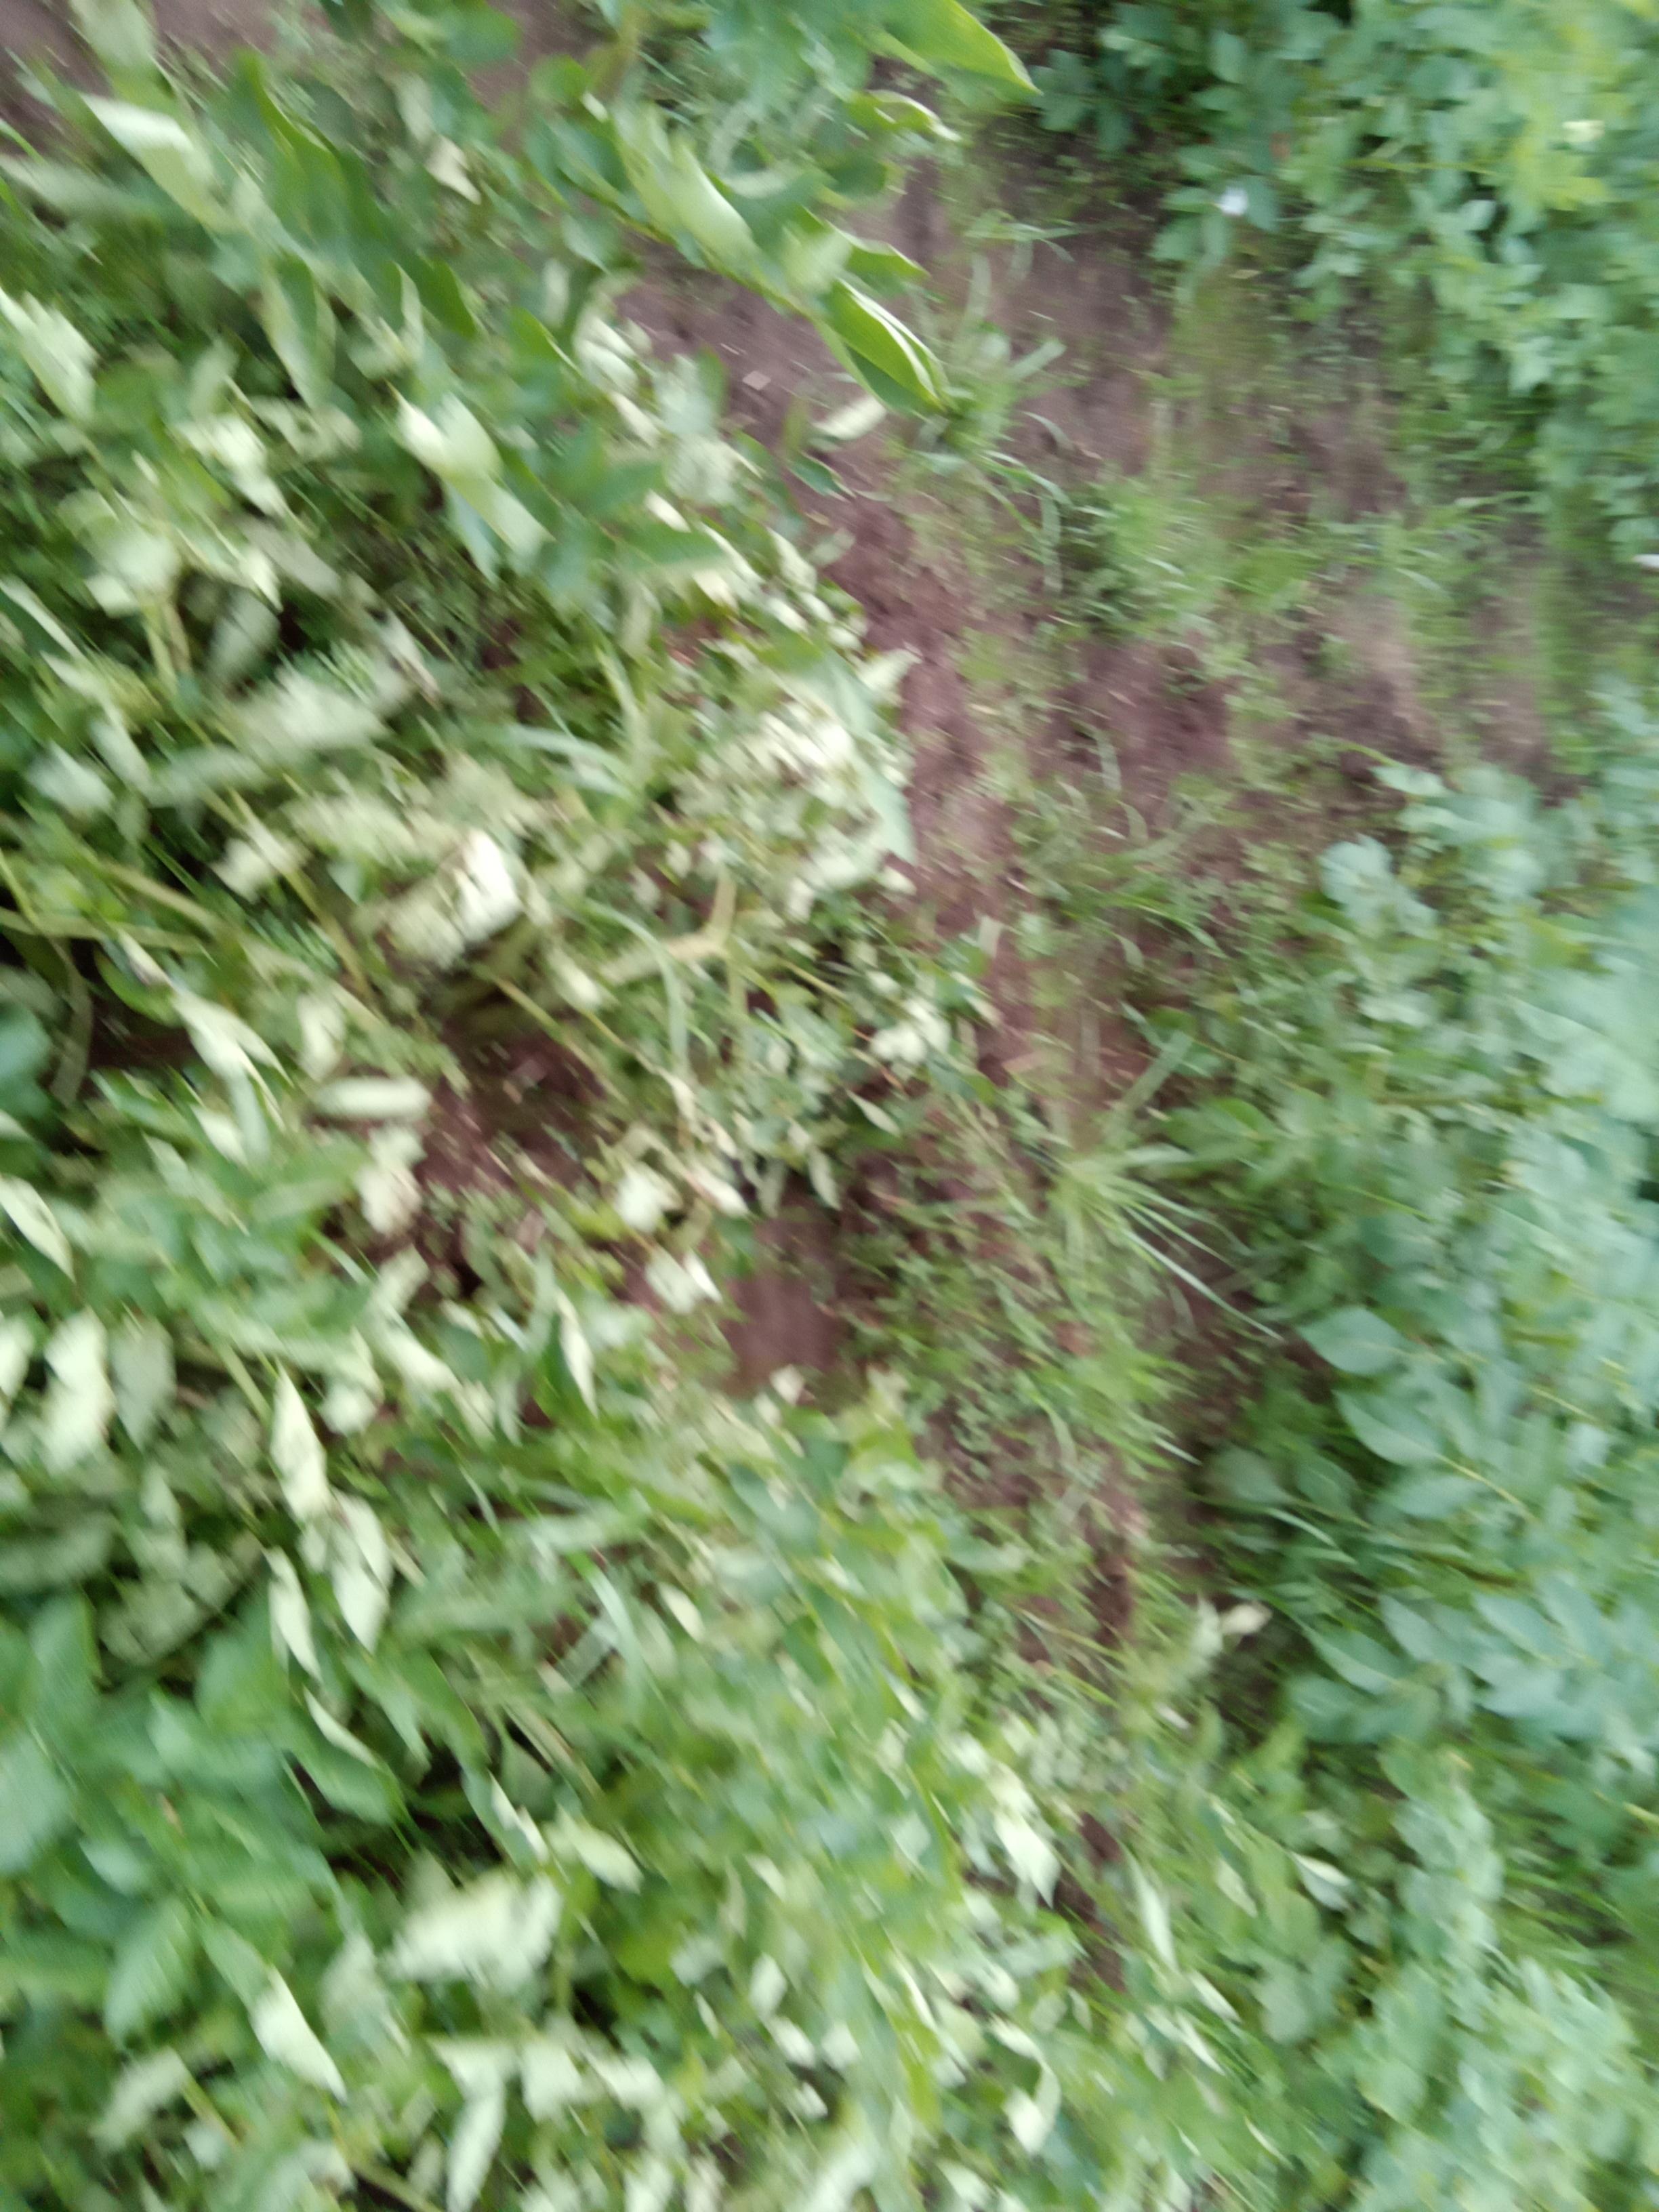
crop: potato
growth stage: flowering
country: Kenya
